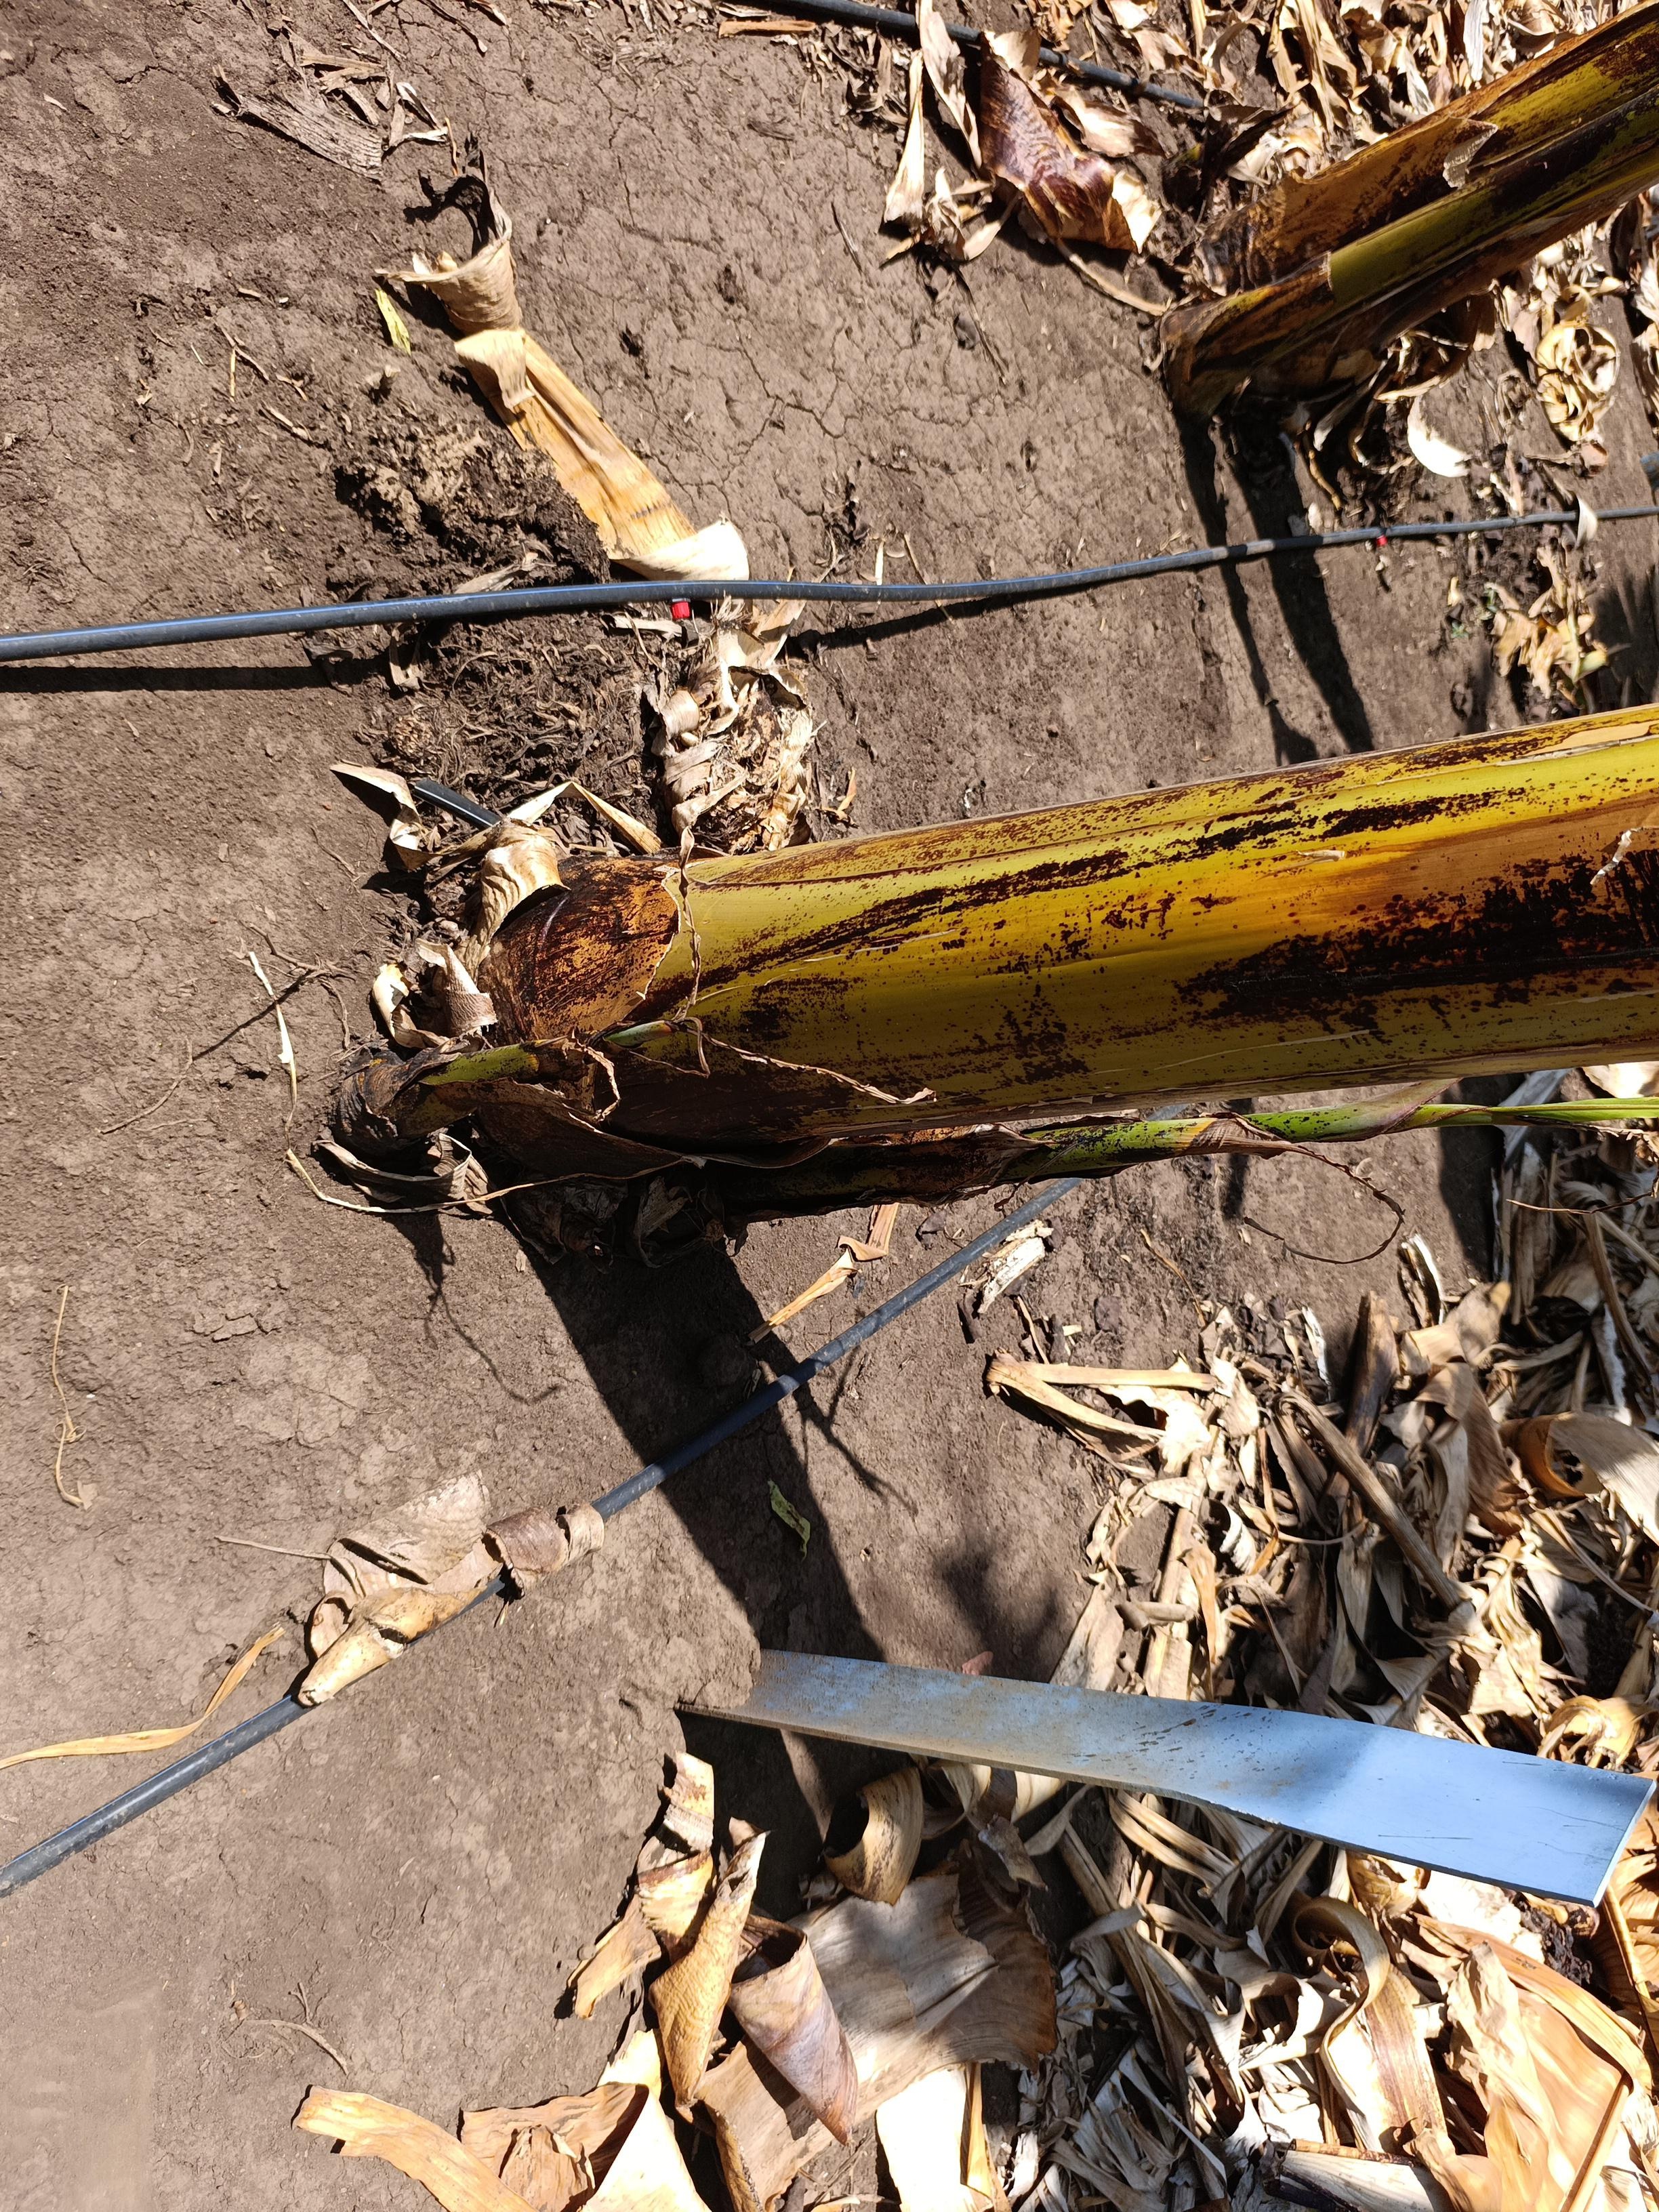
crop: banana
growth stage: emergence sucker
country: Tanzania
